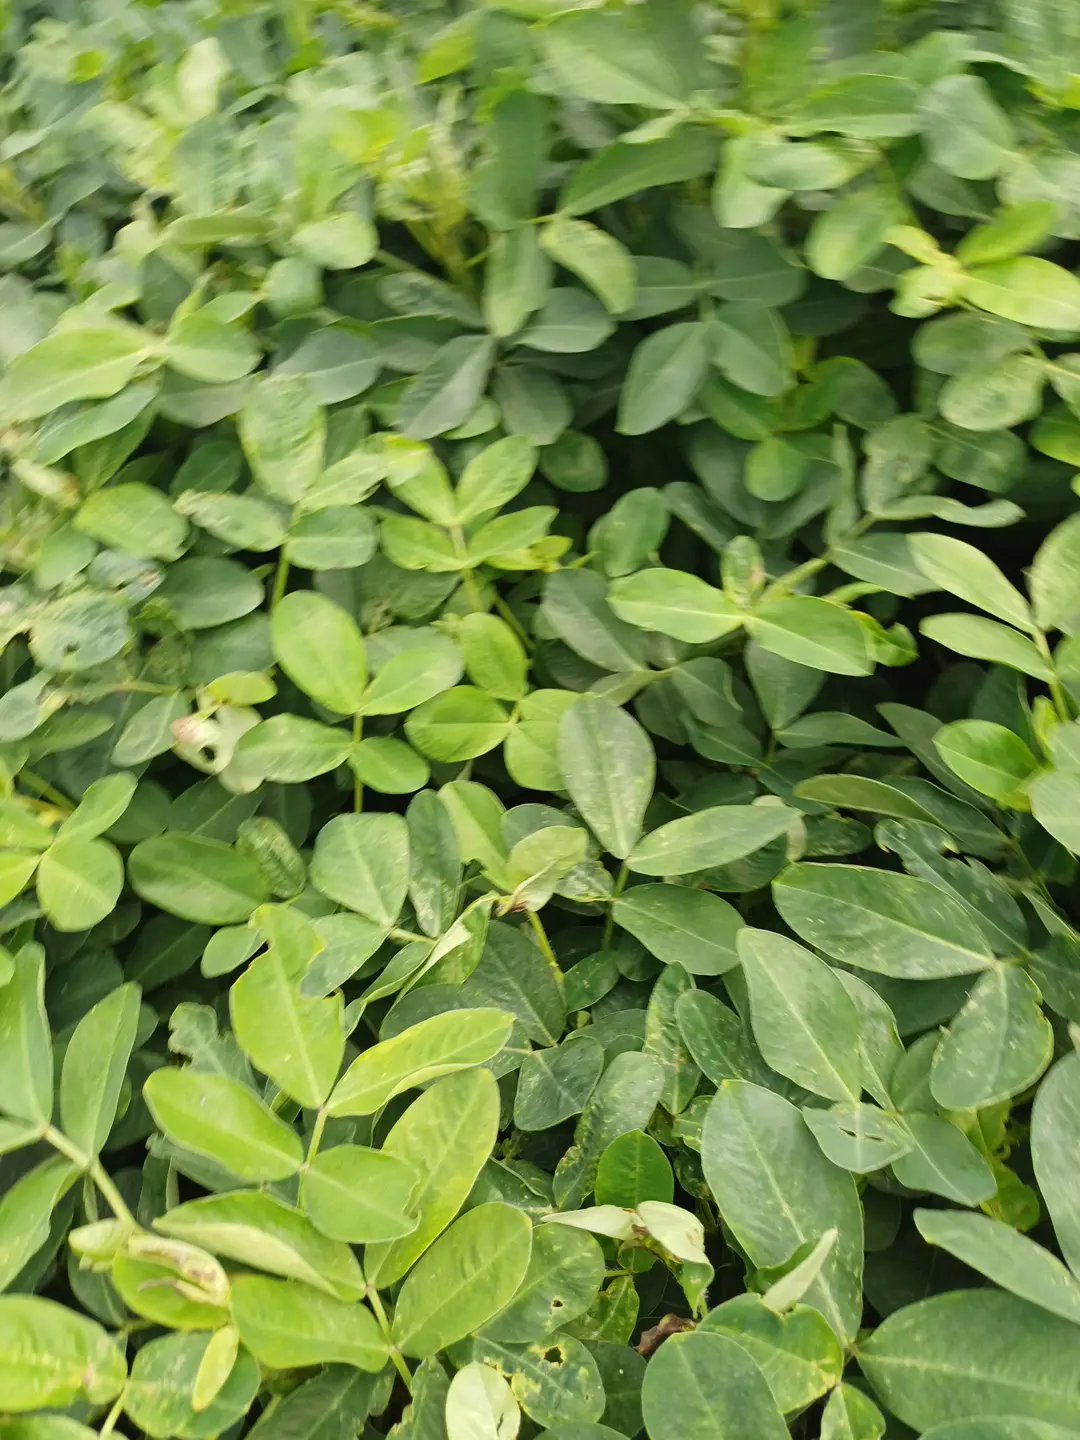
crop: groundnut
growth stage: flowering
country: Kenya
